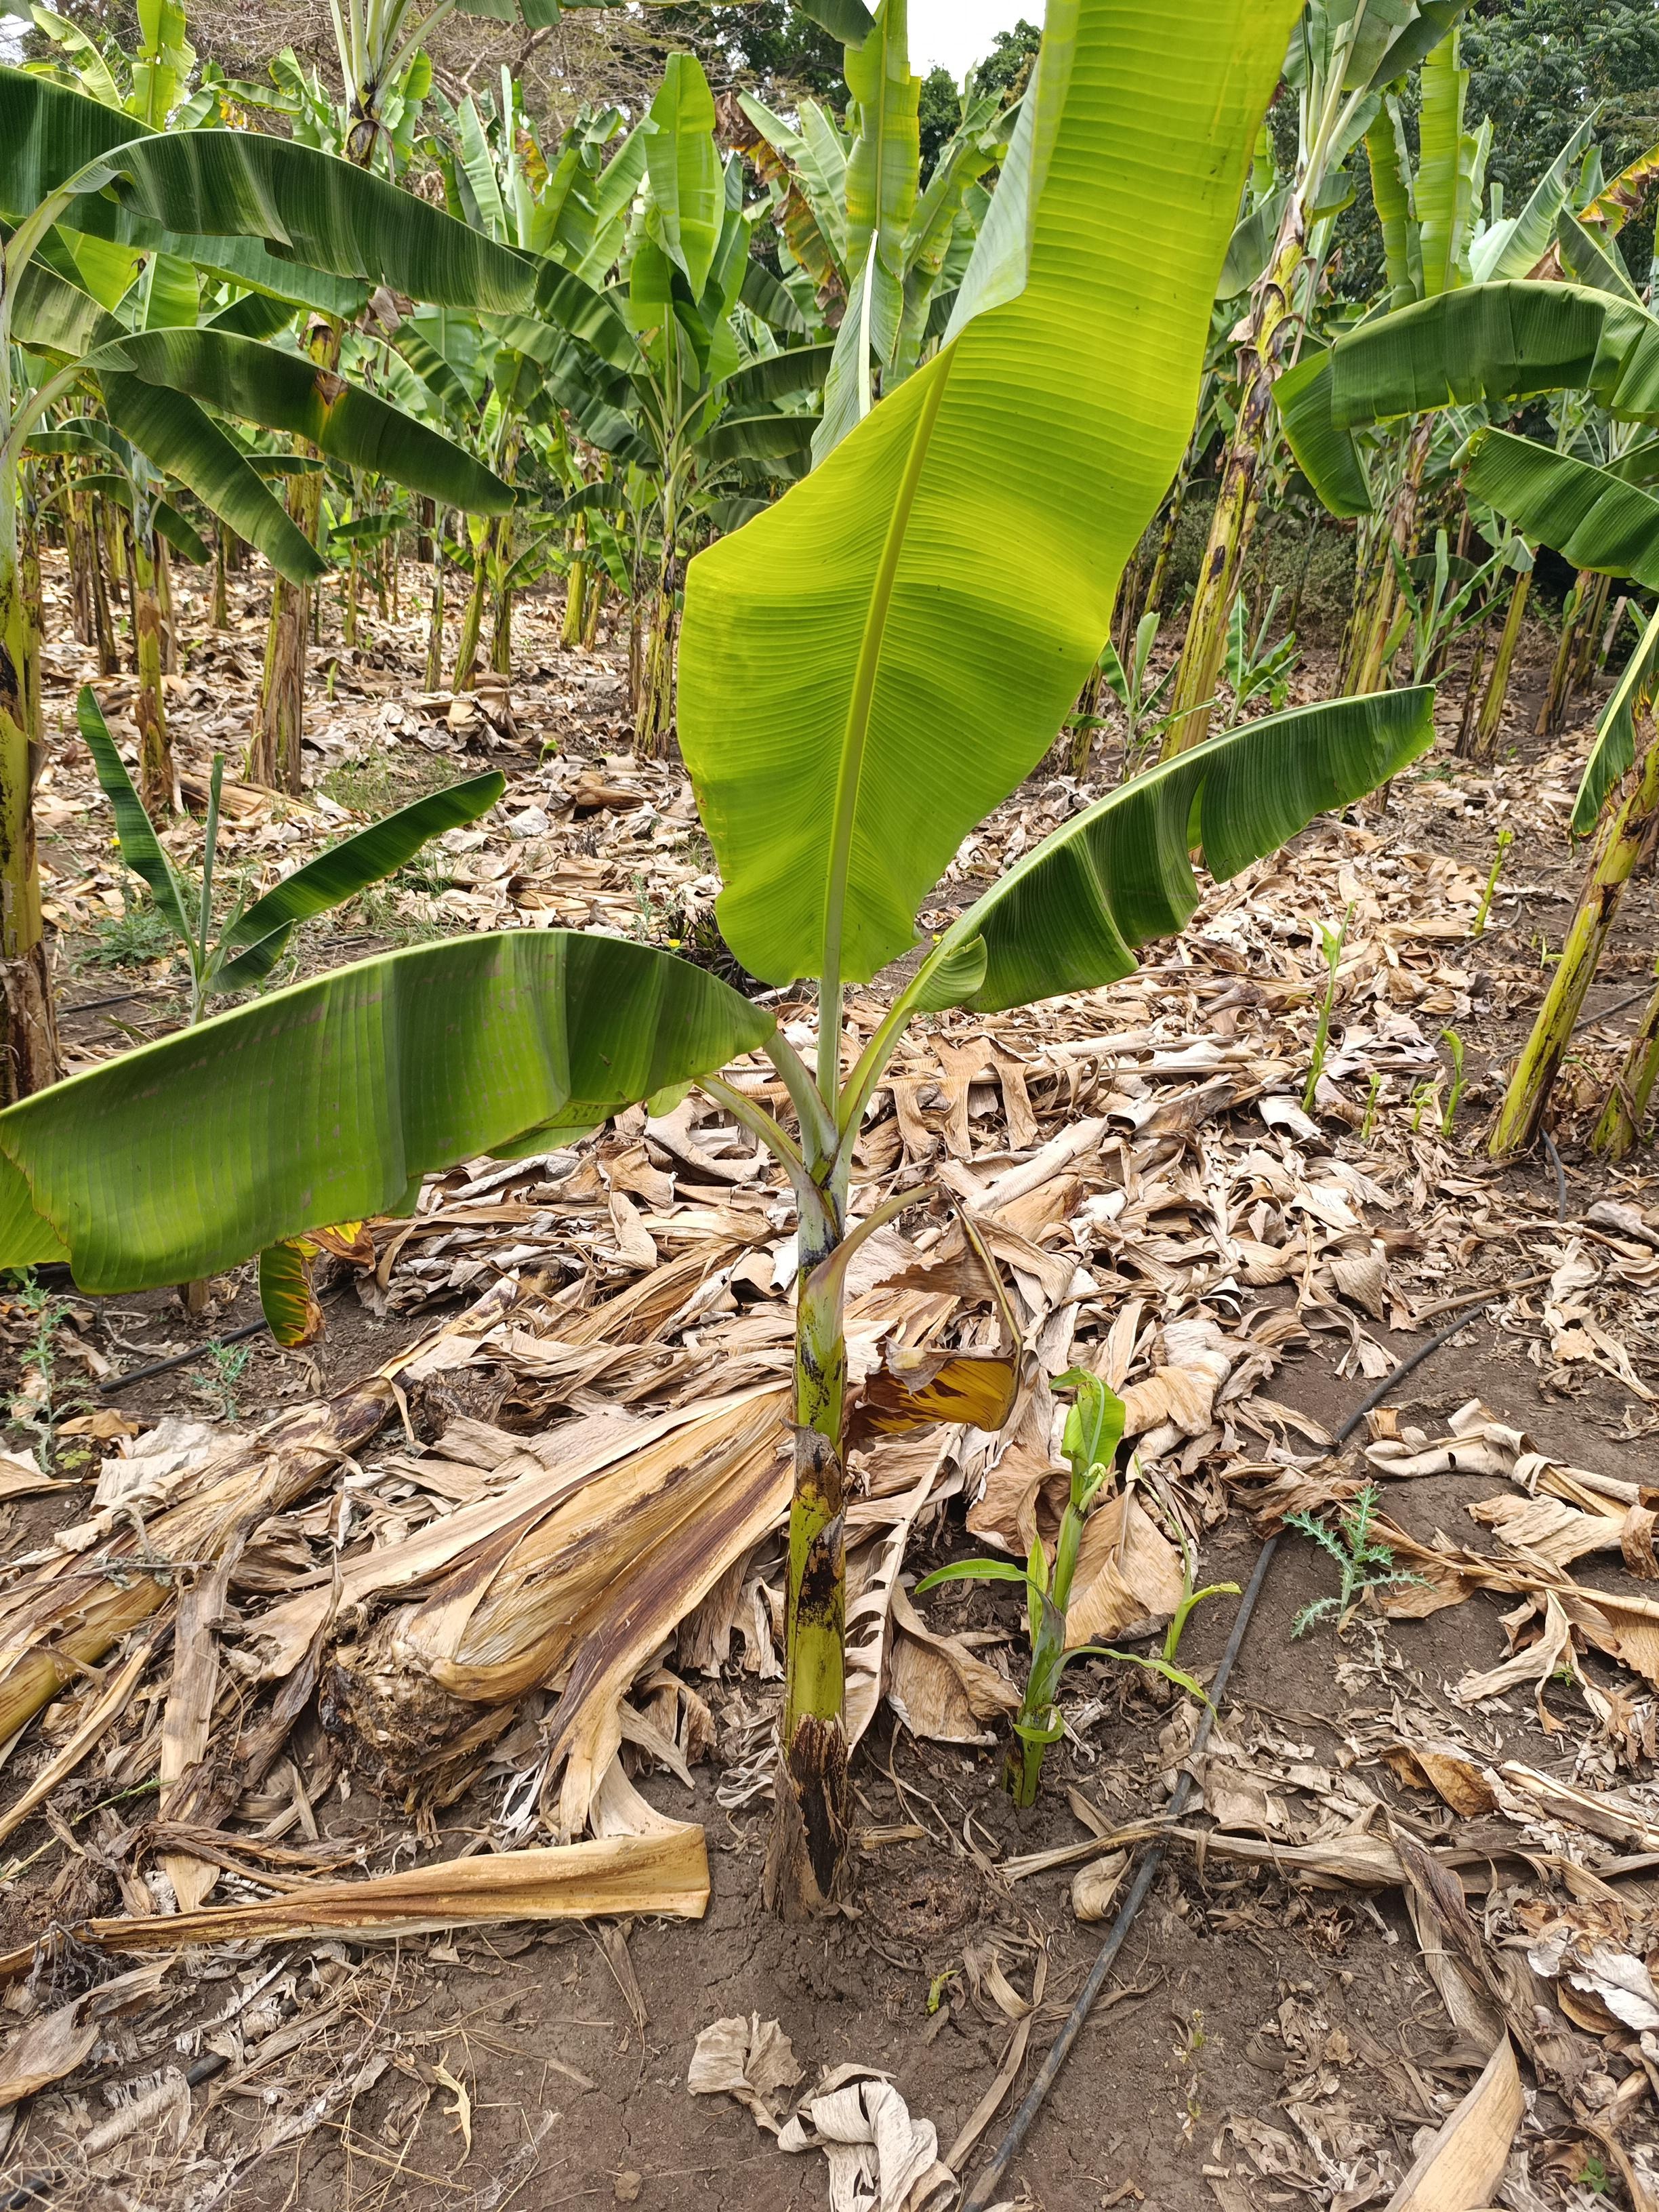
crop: banana
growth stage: vegetative
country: Tanzania
